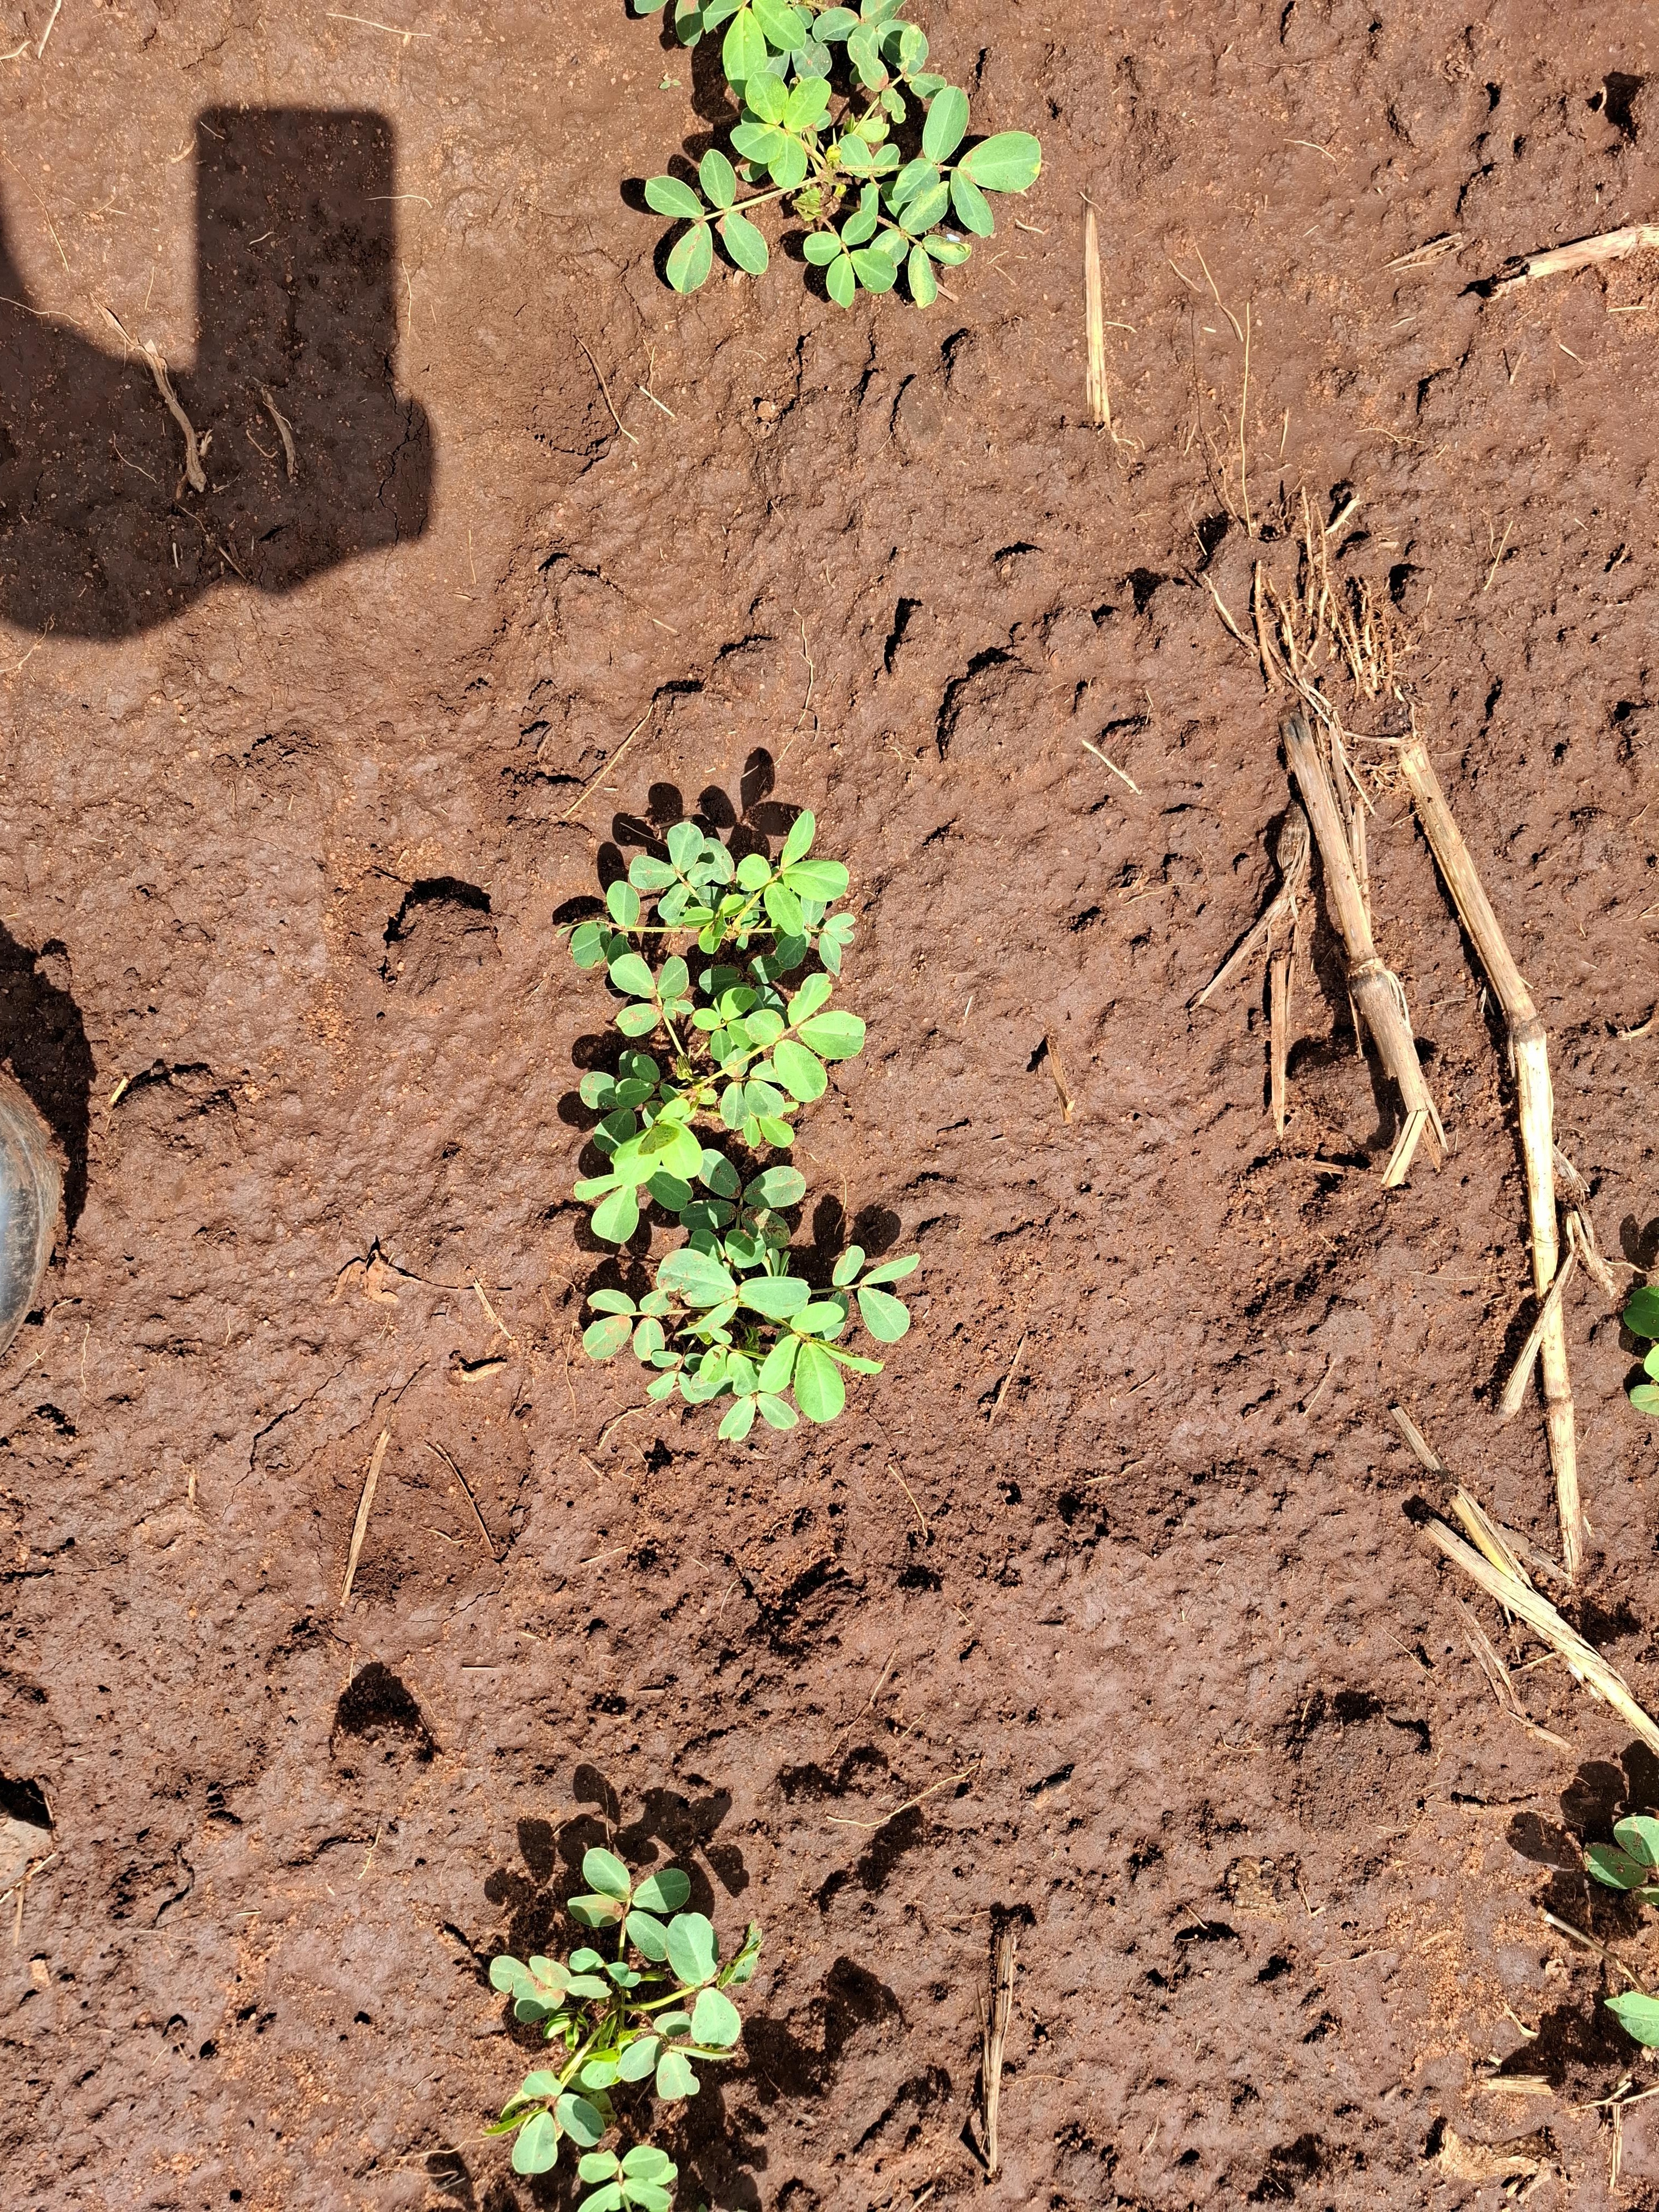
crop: groundnut
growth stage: vegetative
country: Kenya
